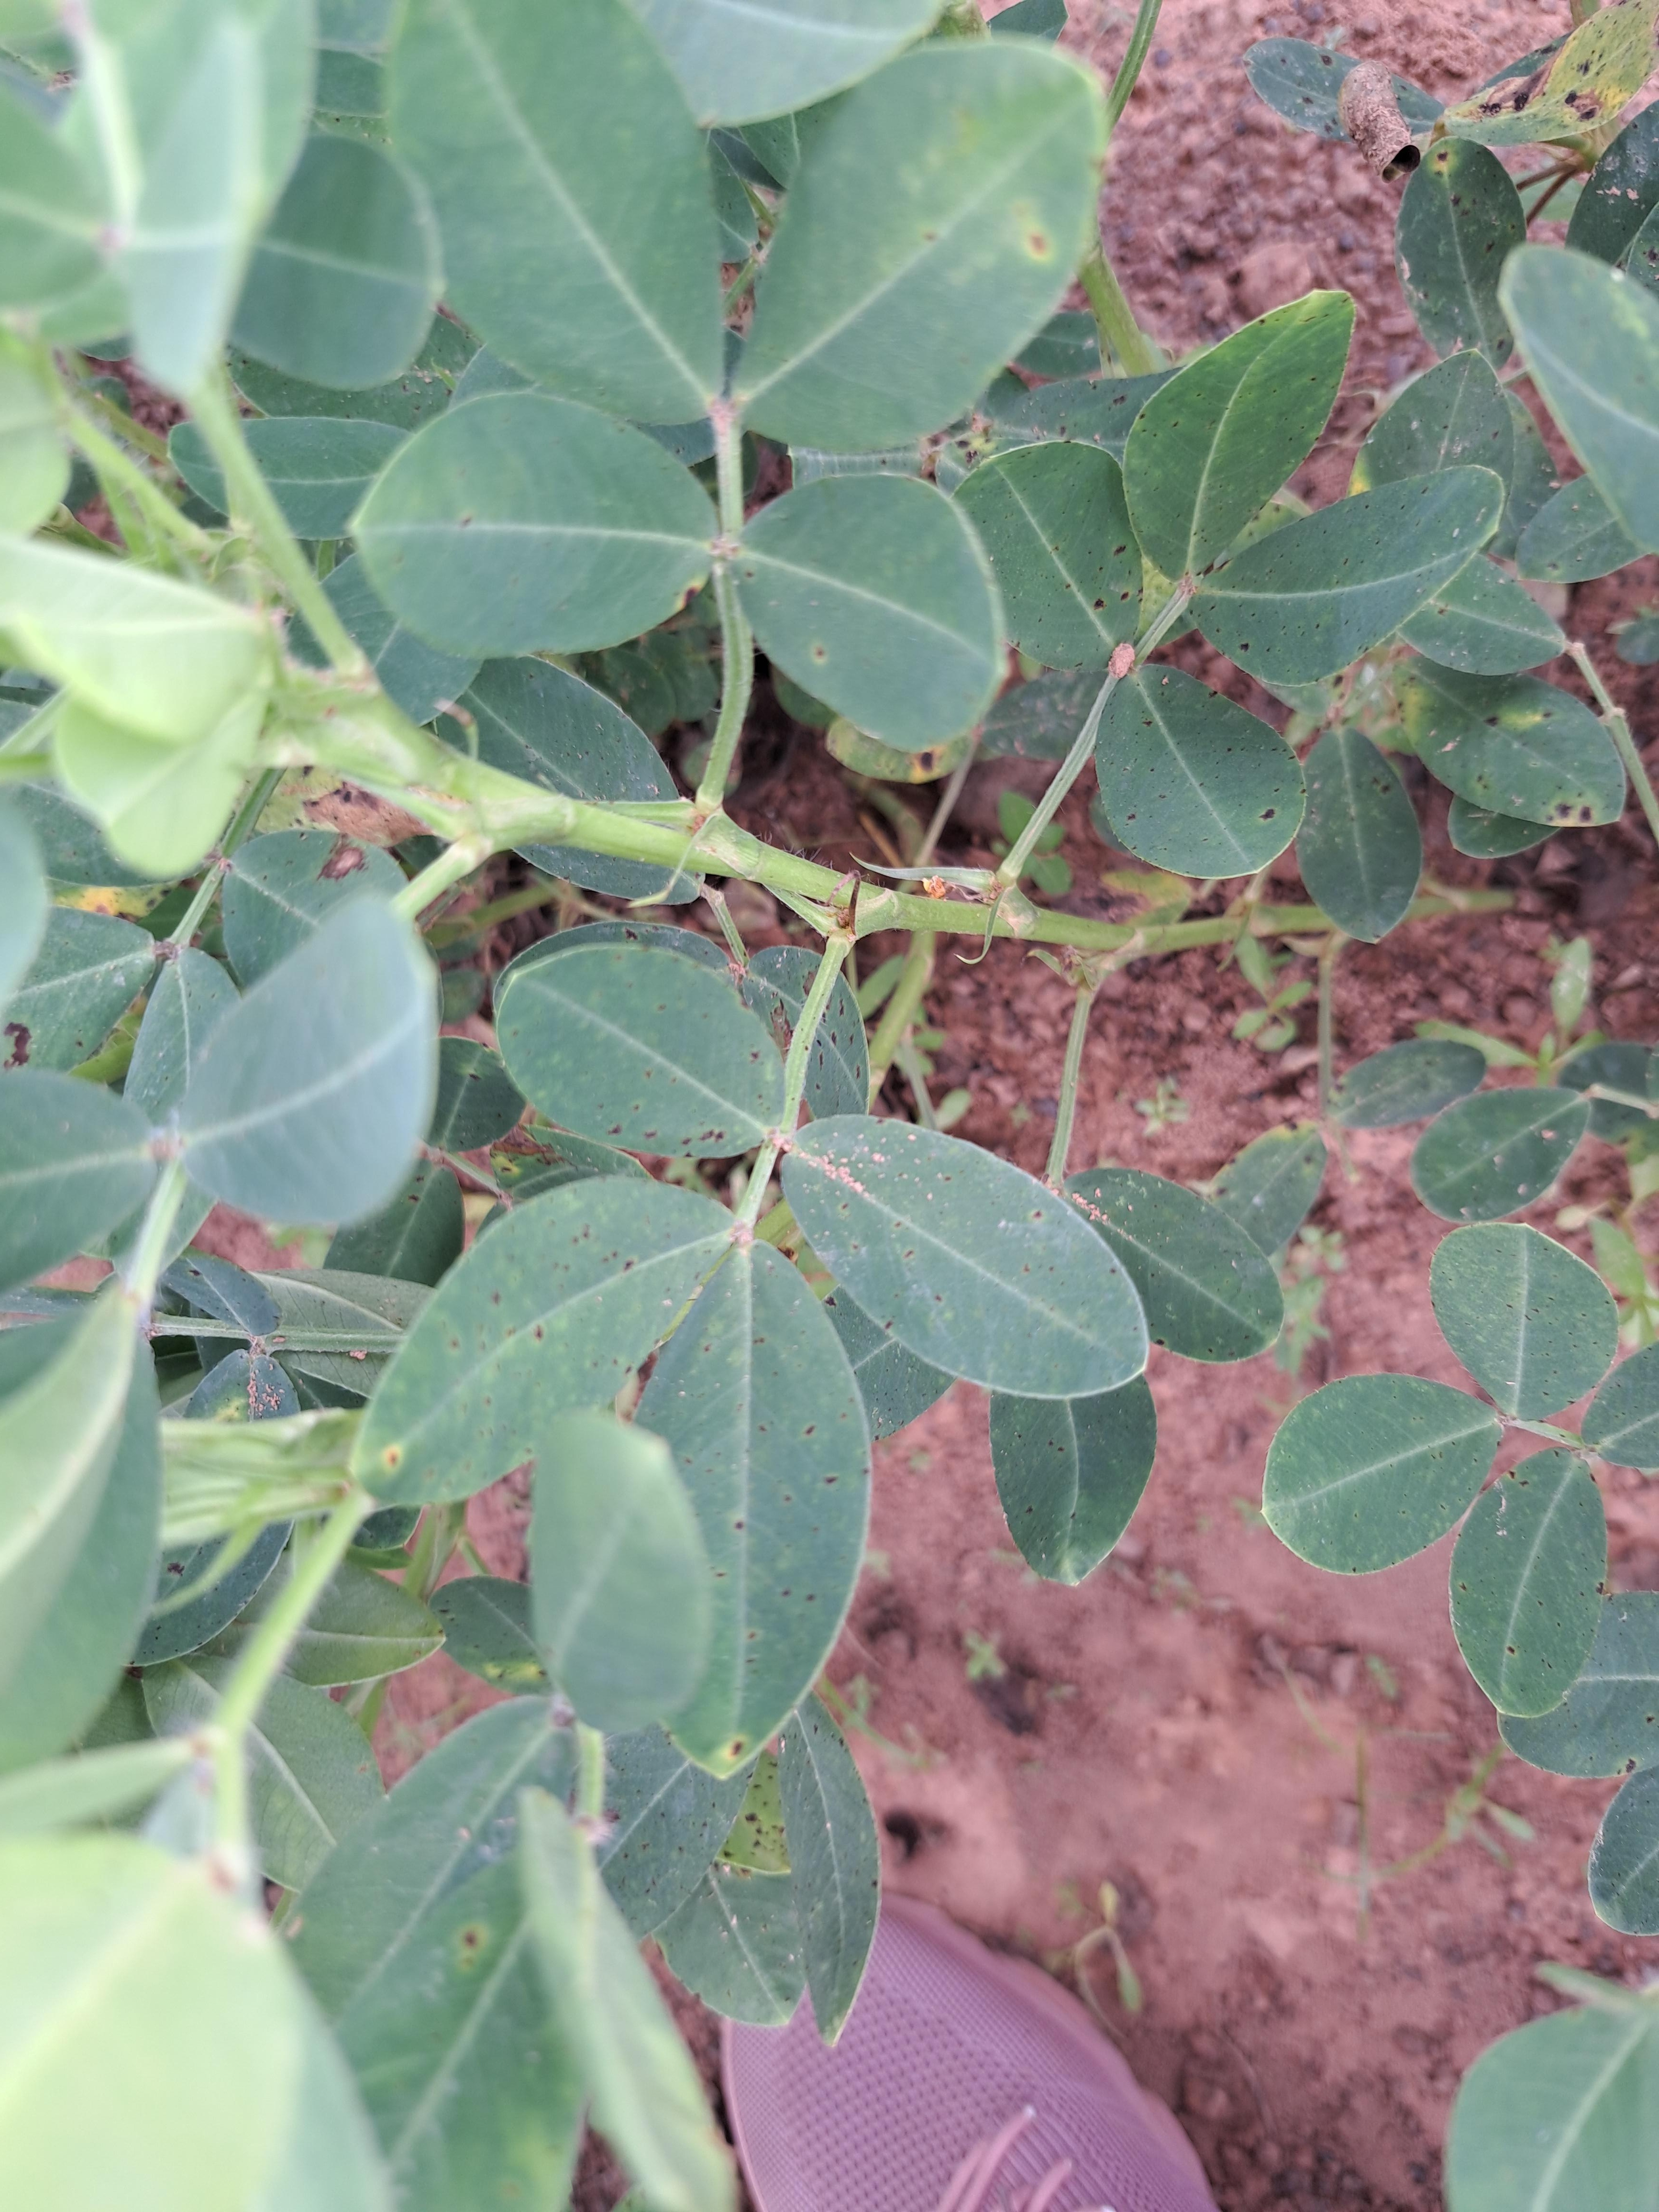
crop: groundnut
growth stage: development pod
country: Ghana
